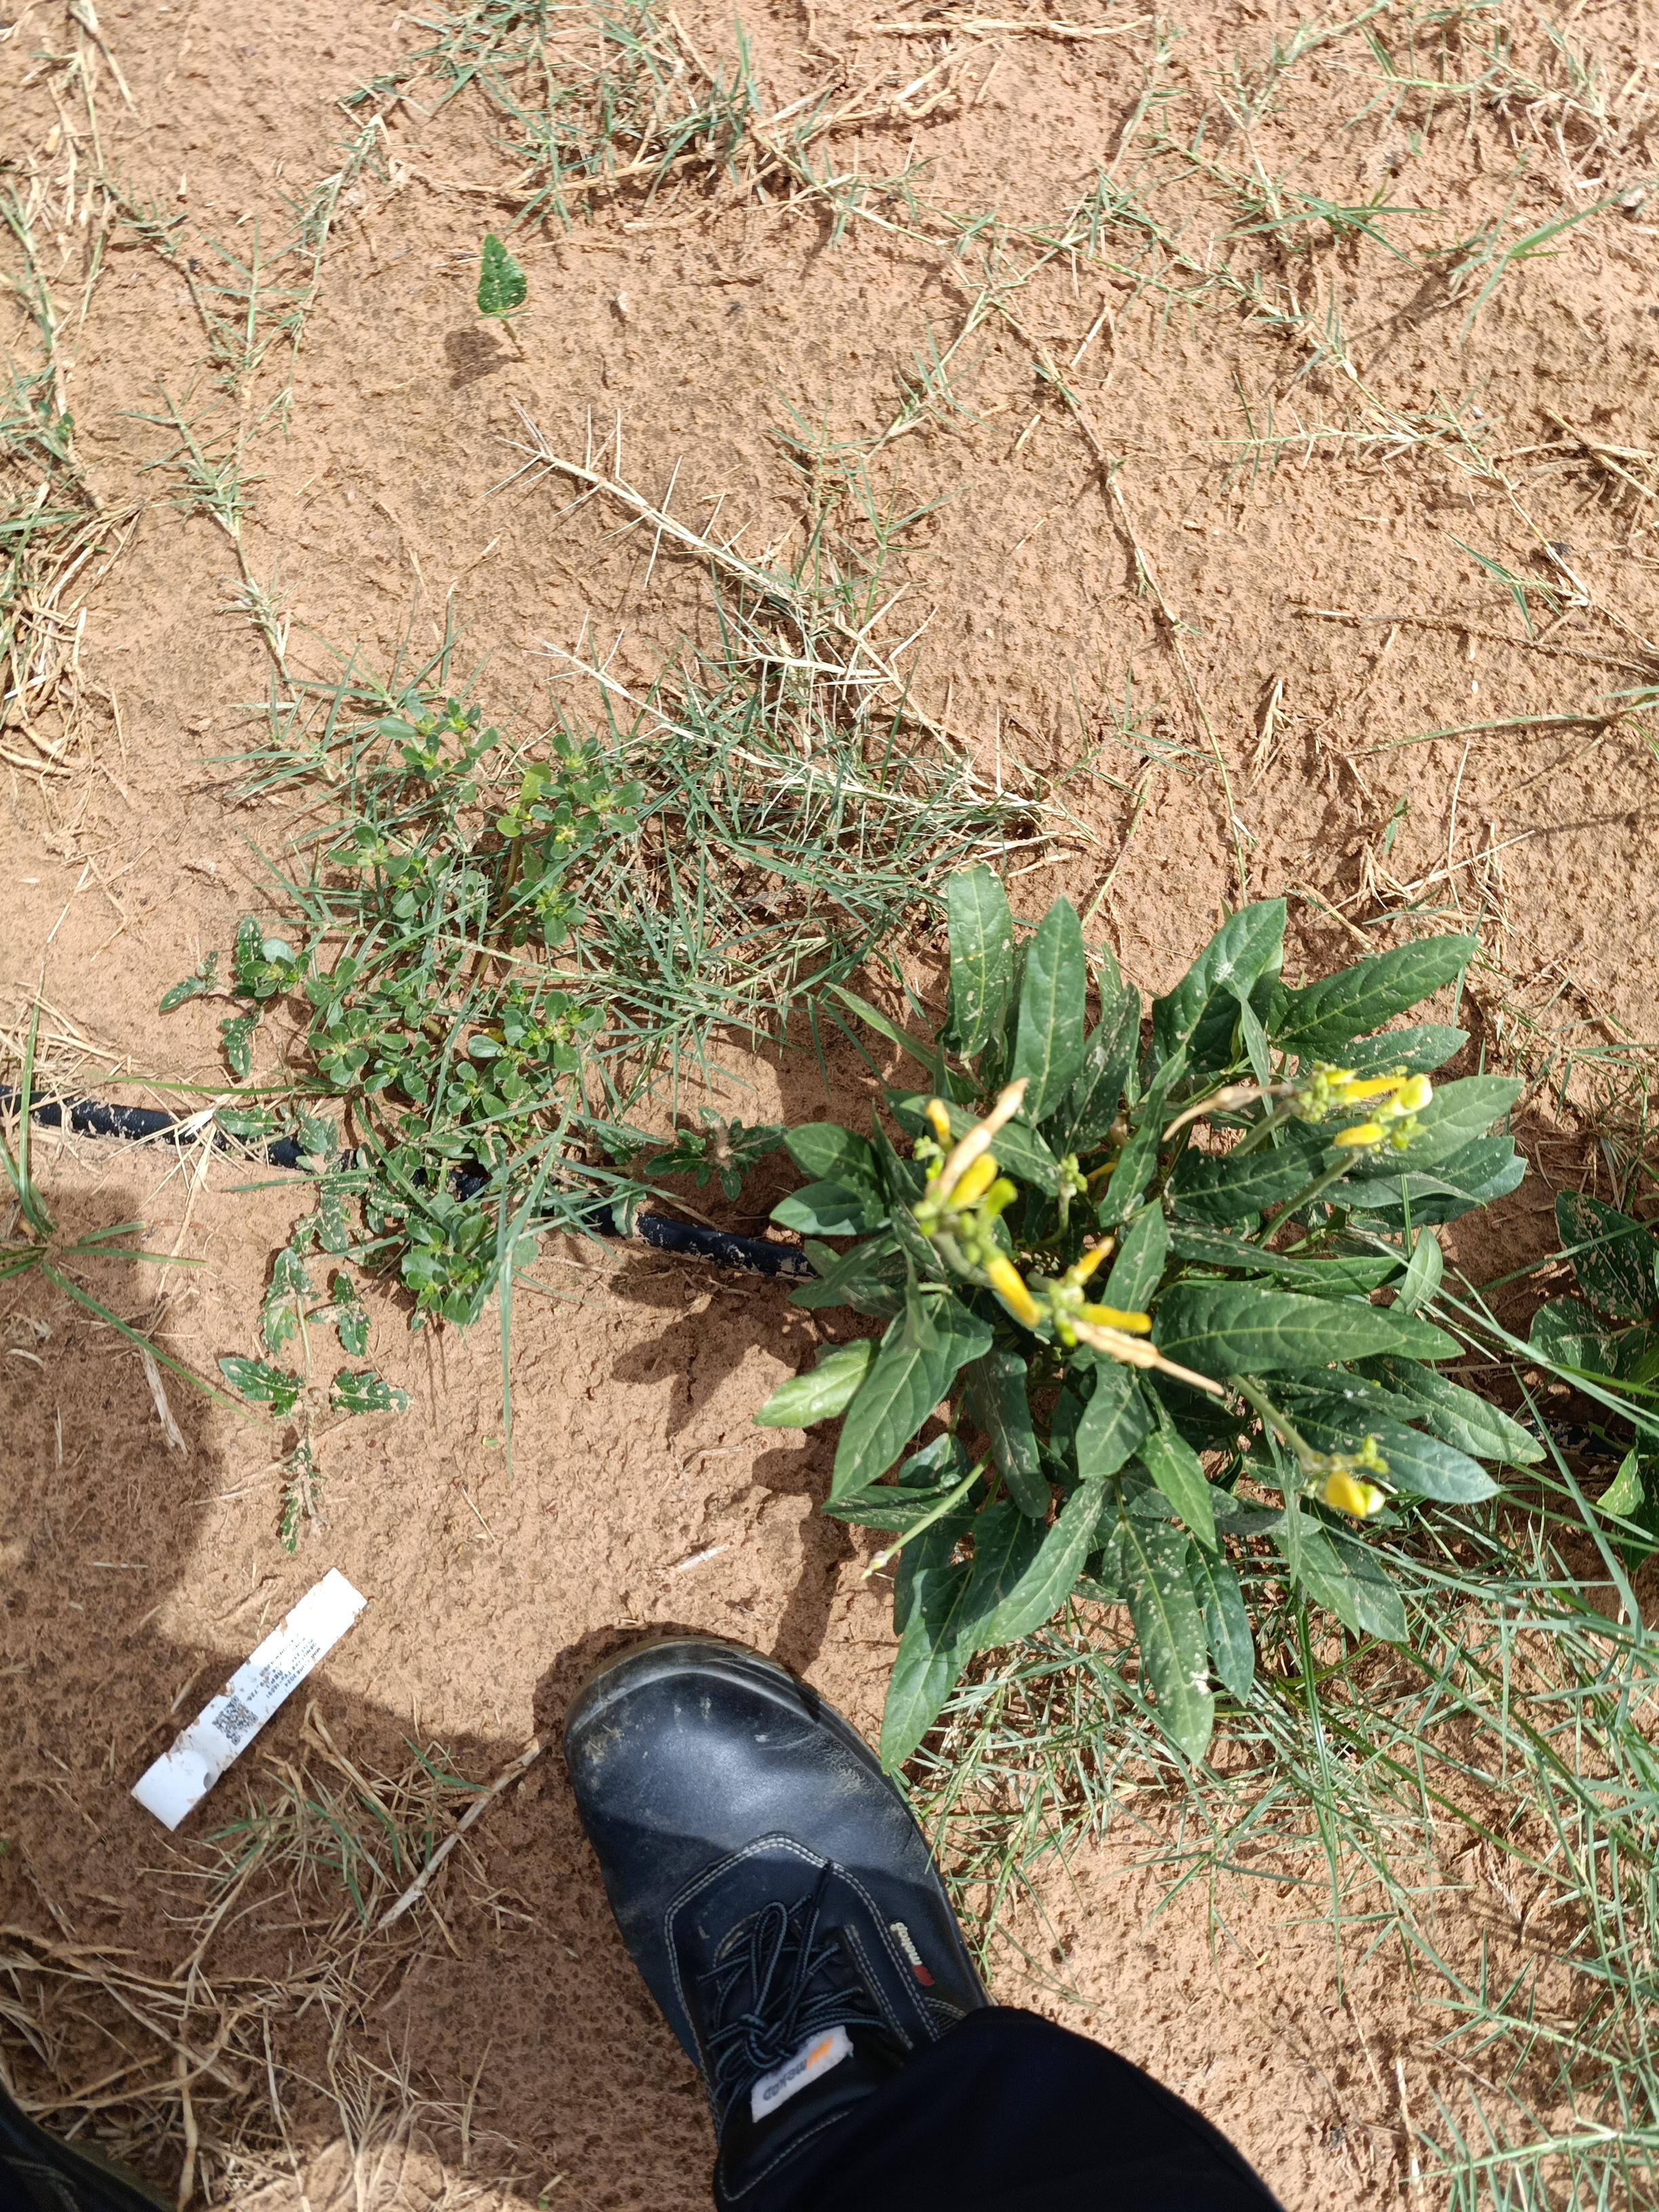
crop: cowpea
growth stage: development pod
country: Nigeria
